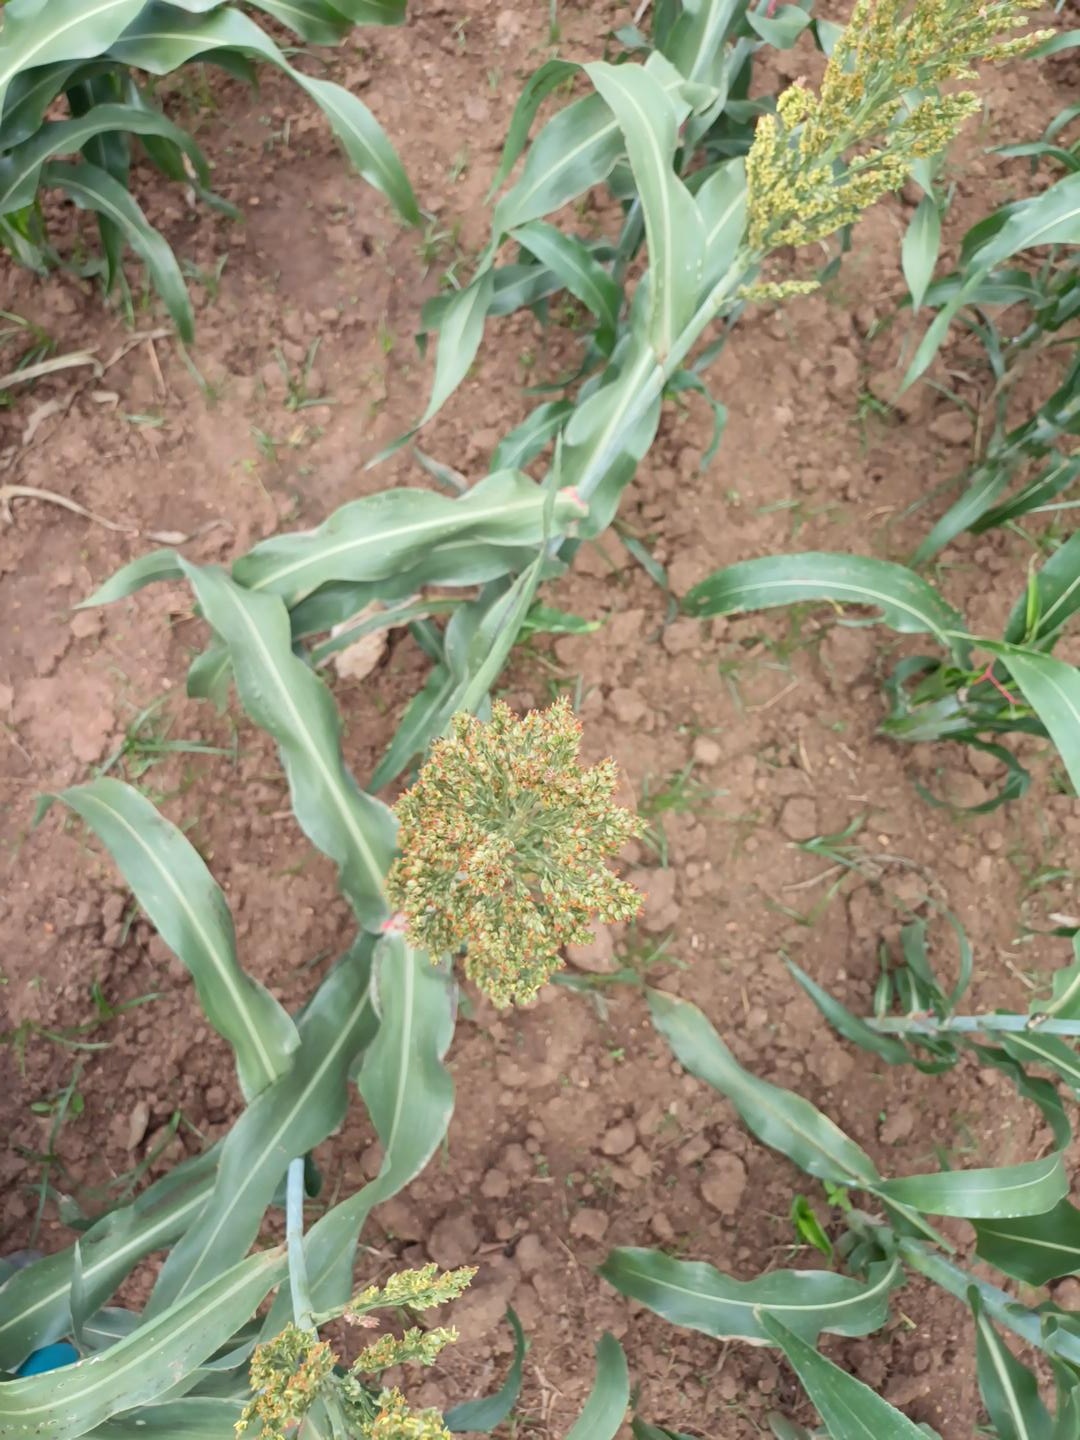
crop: sorghum
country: Kenya
